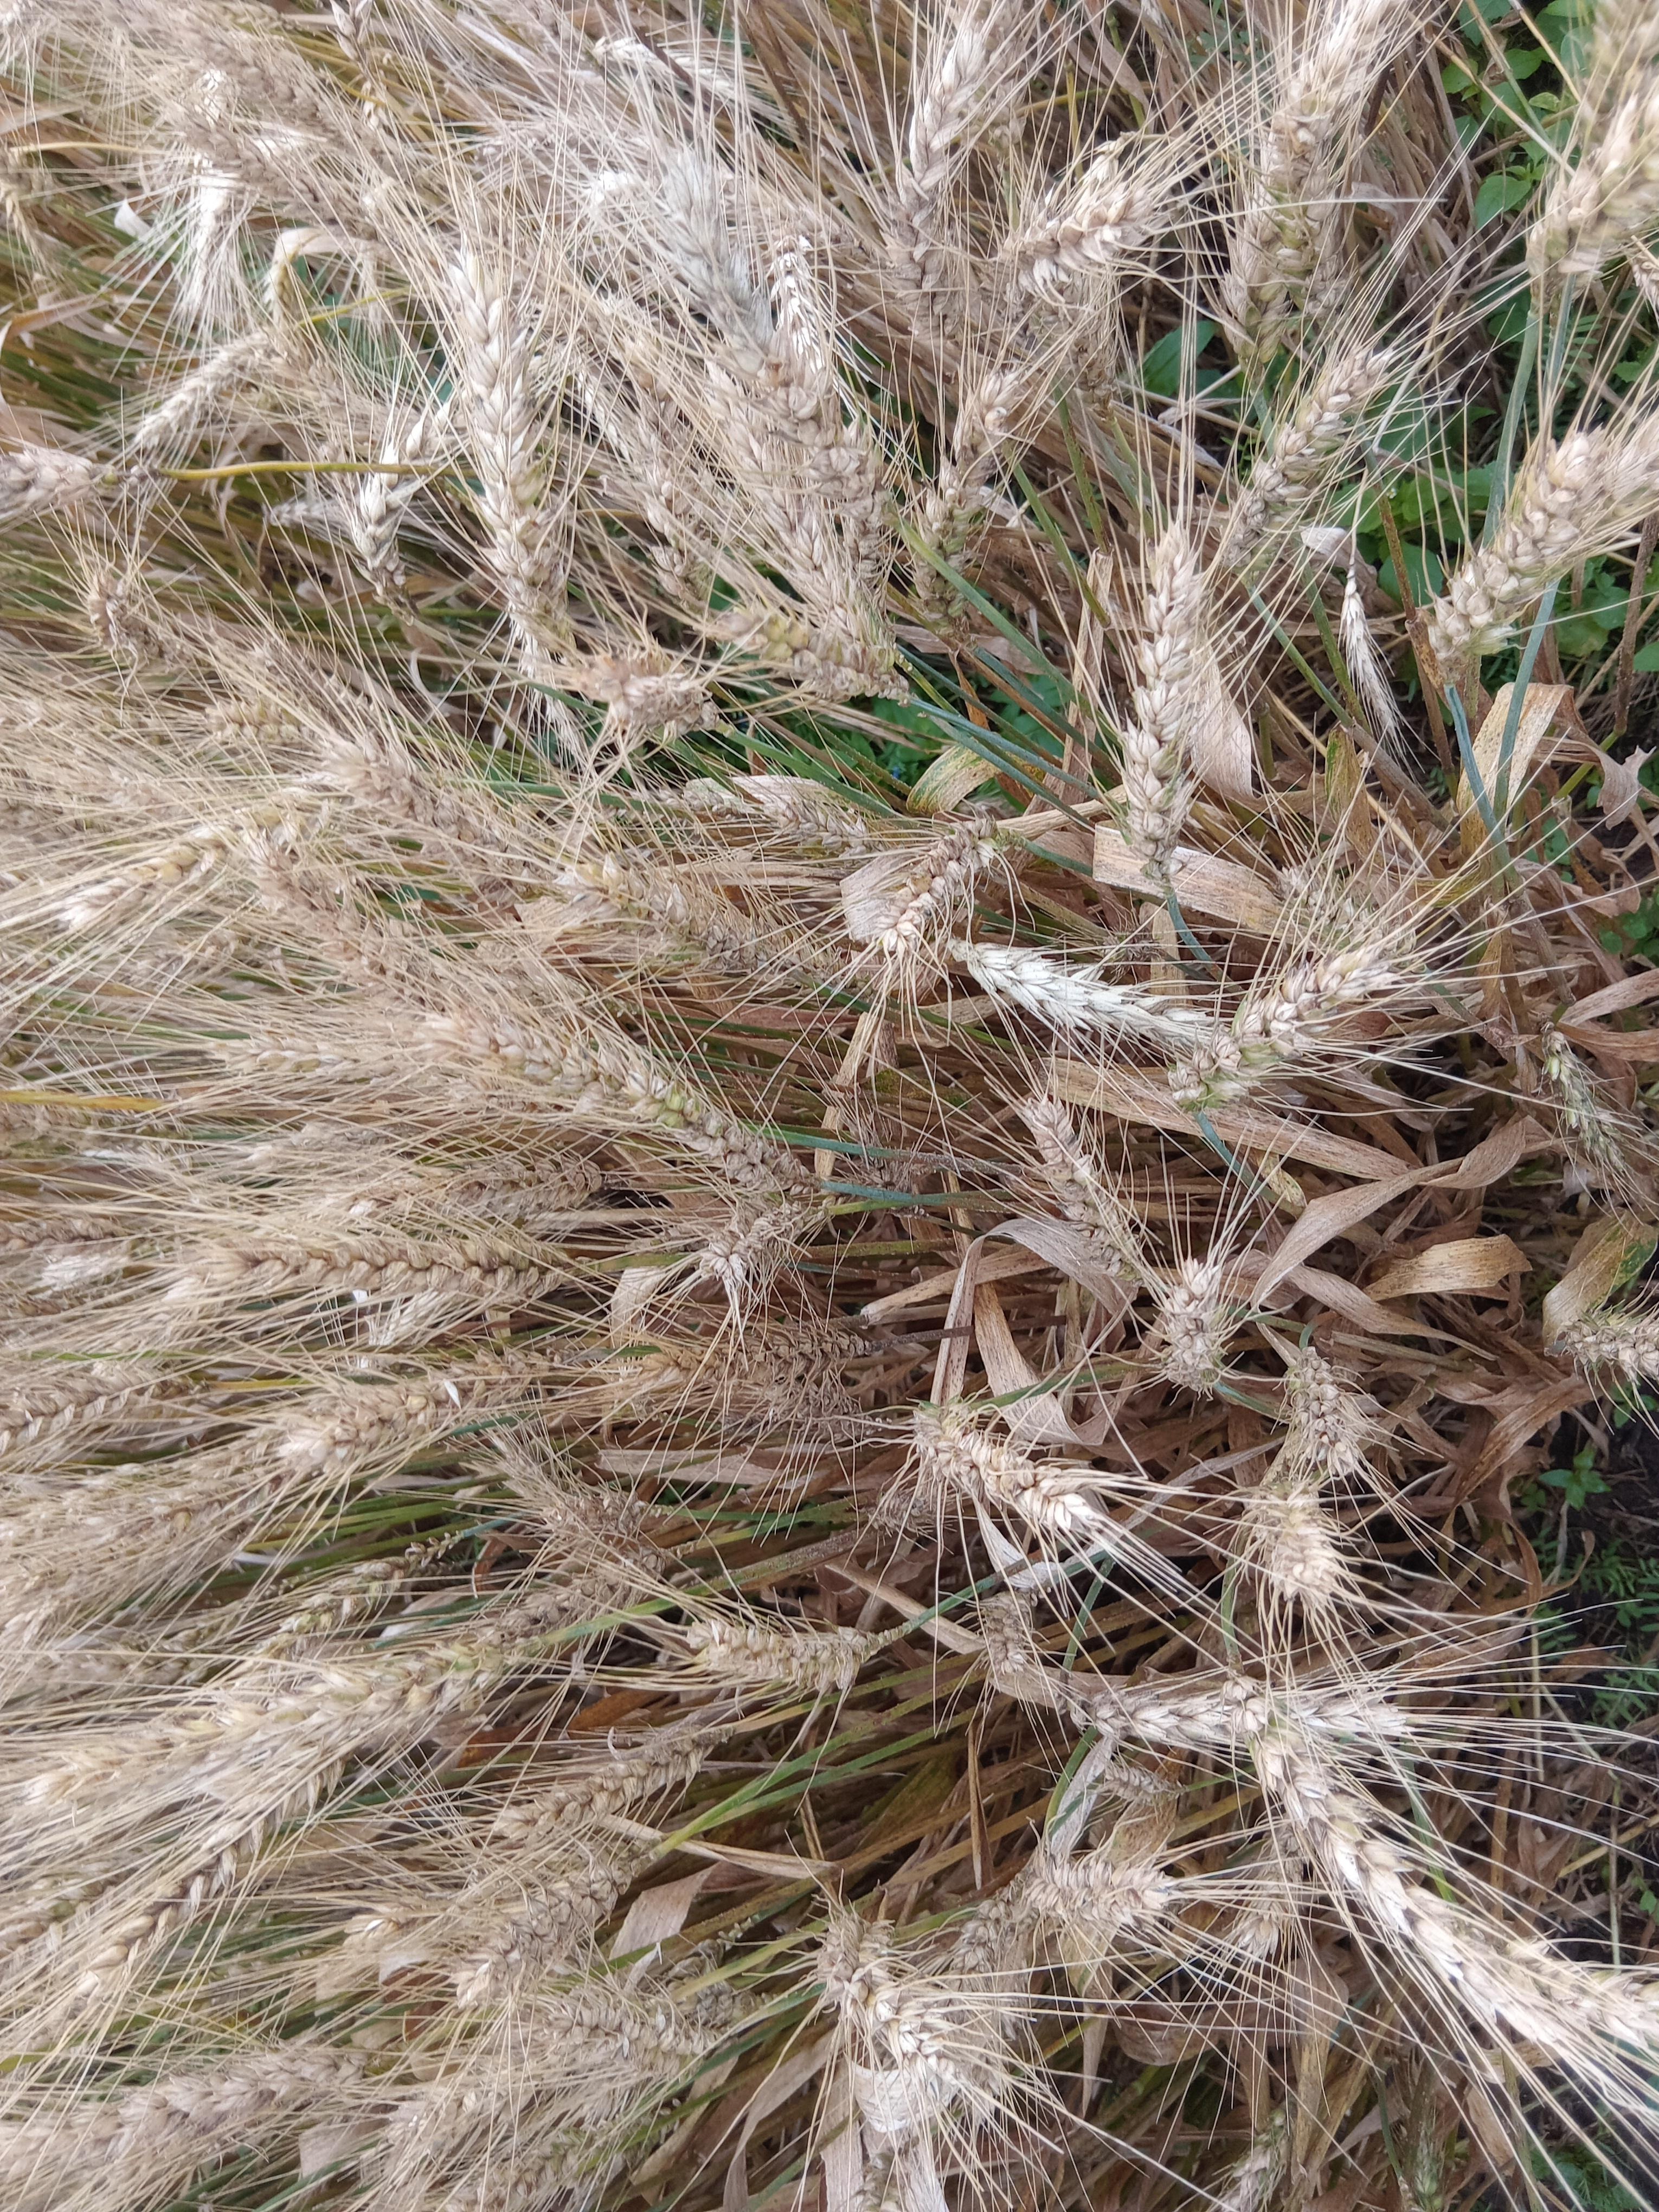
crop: wheat
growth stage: maturity
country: Kenya
